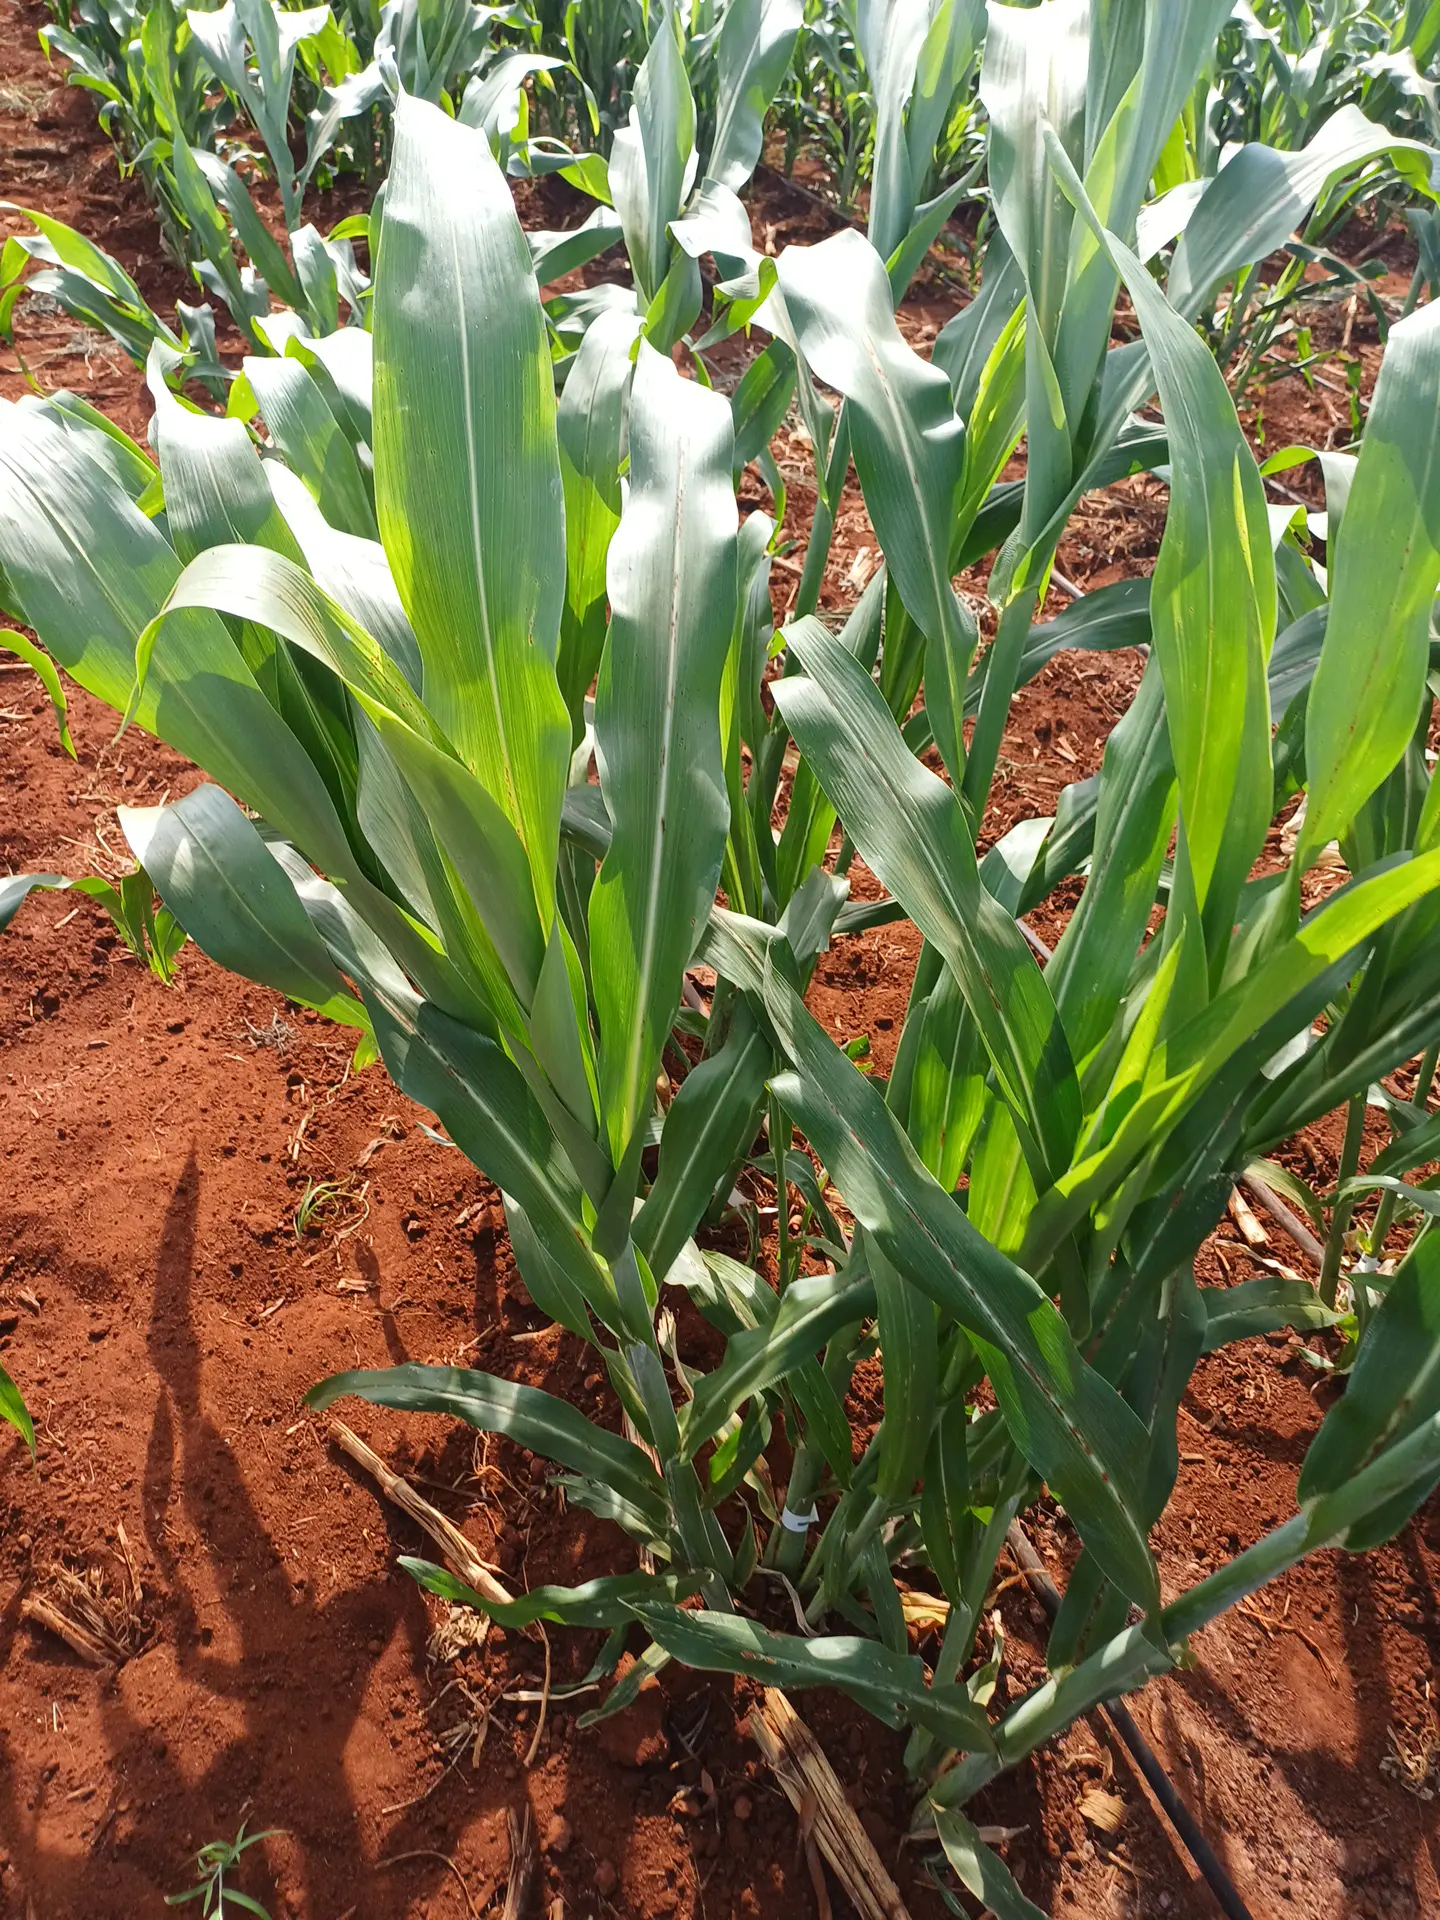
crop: sorghum
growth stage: vegetative
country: Kenya
